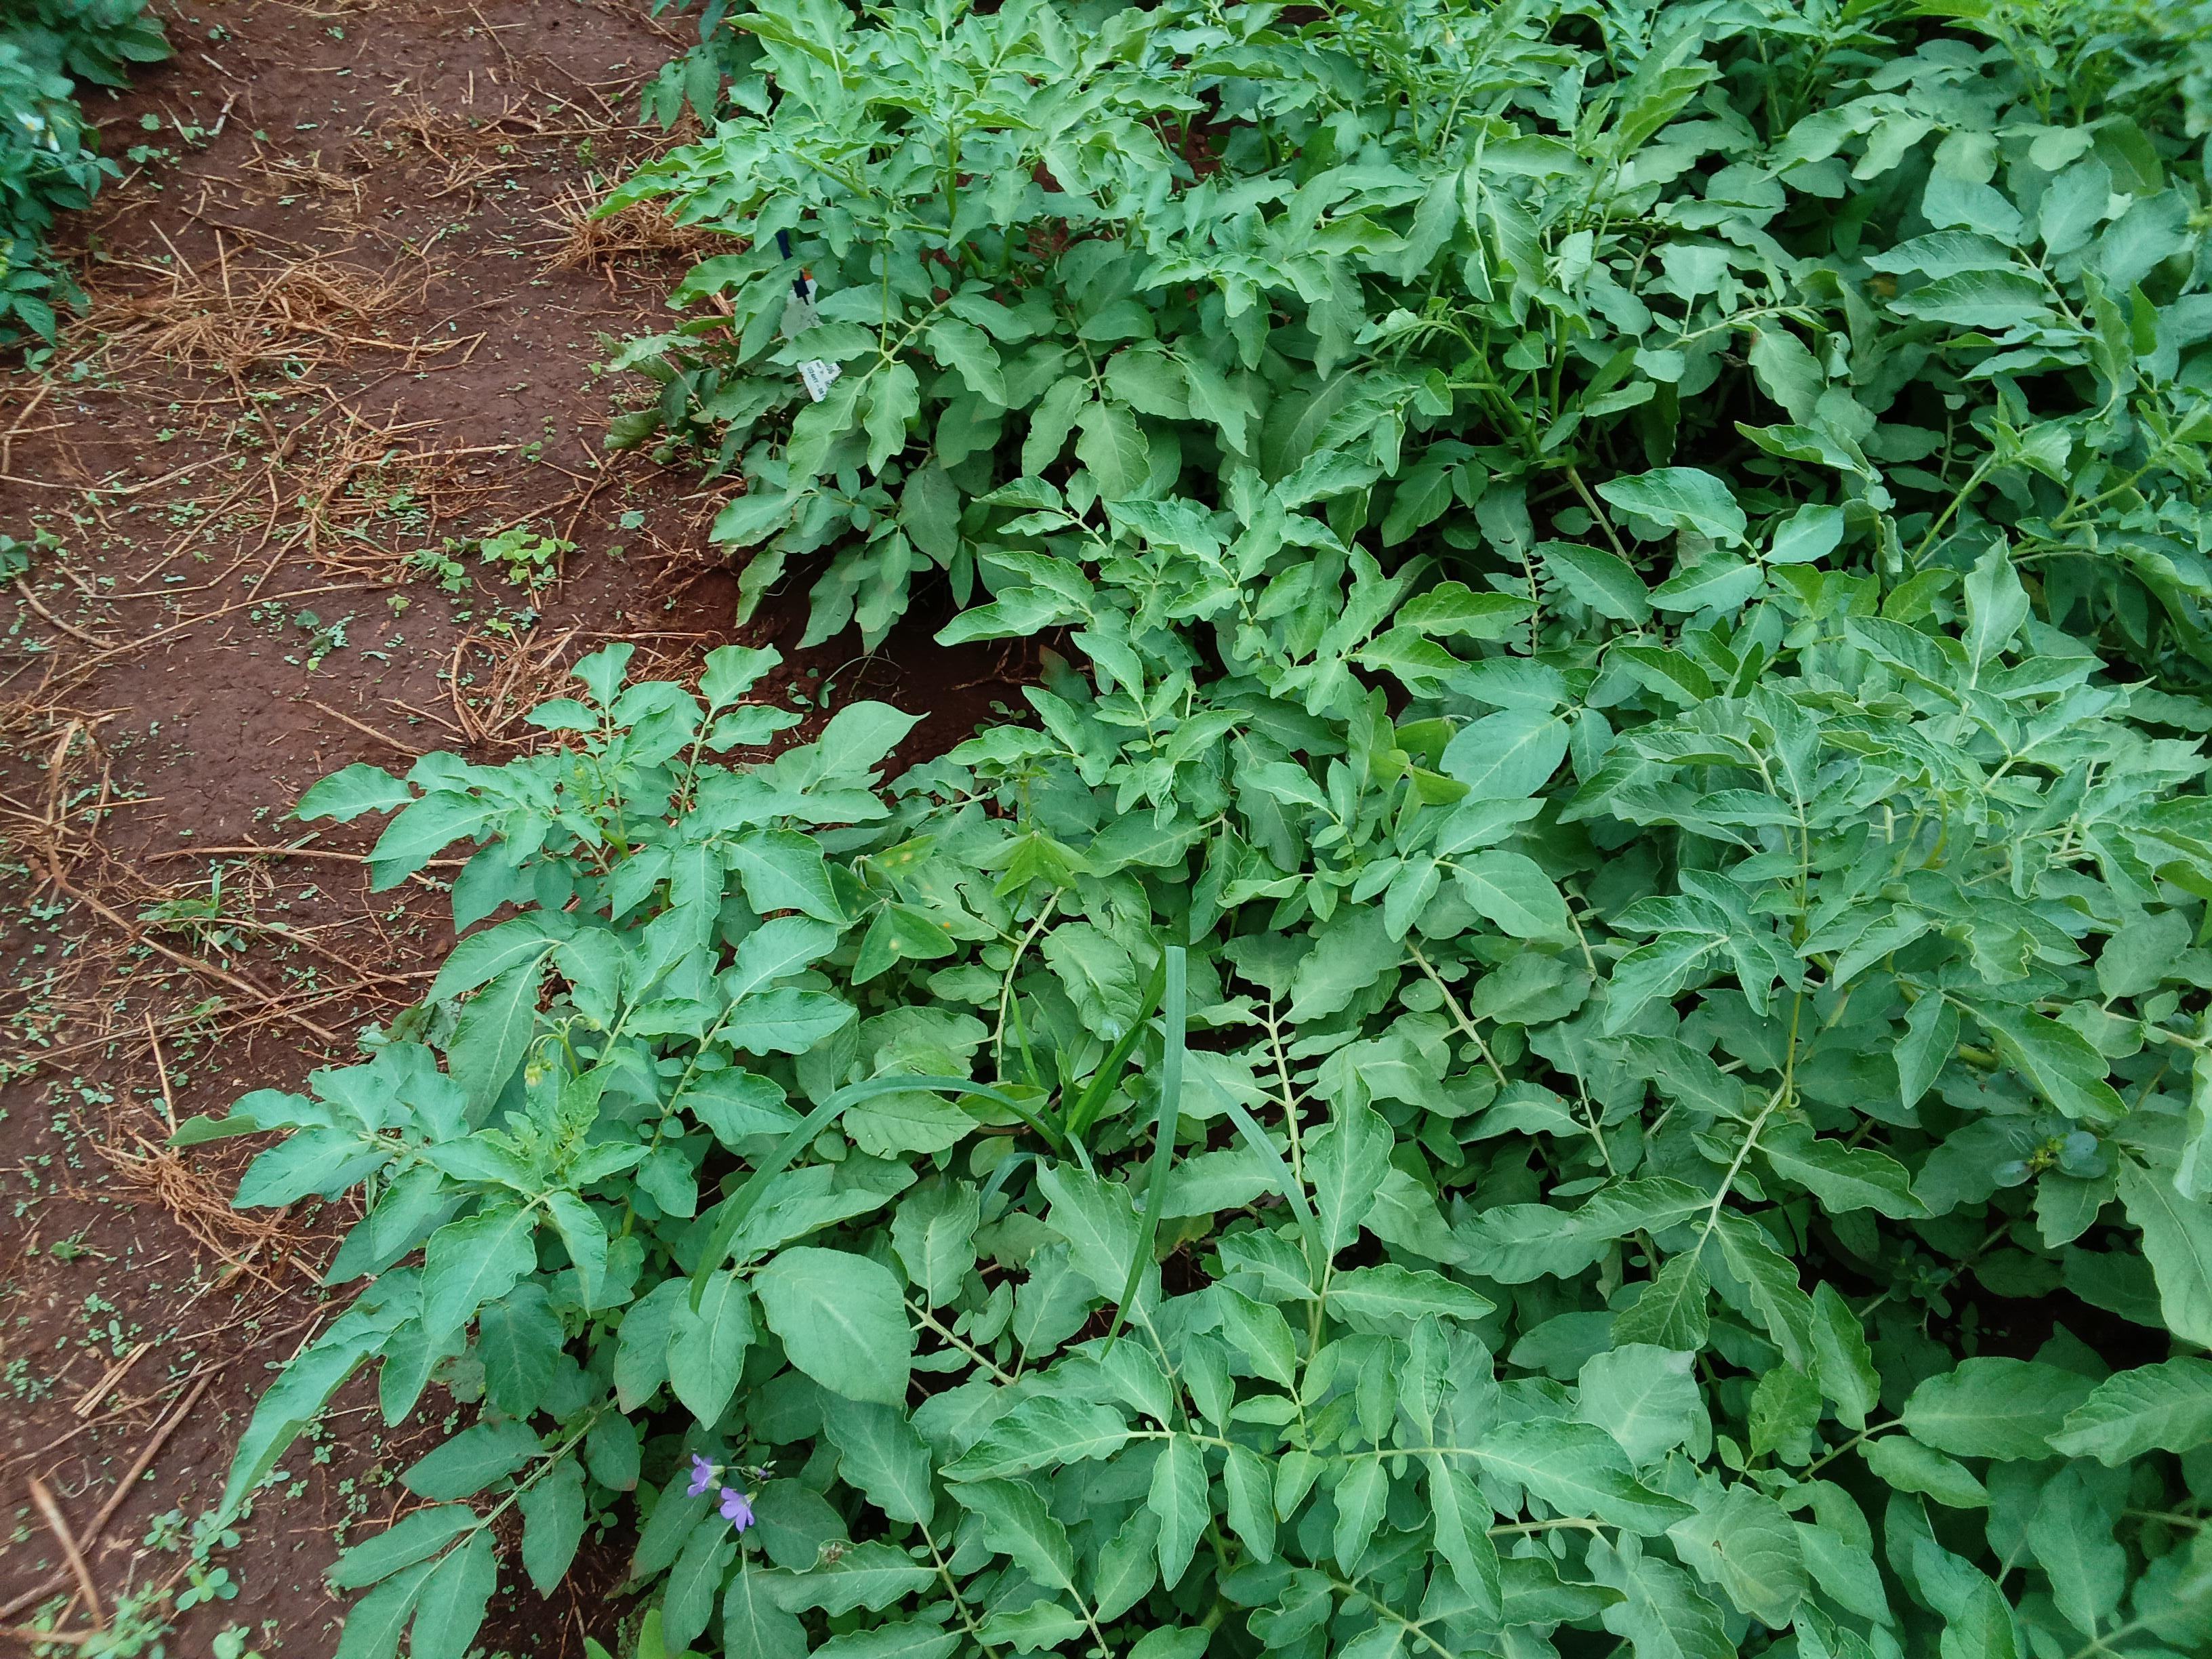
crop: potato
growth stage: flowering
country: Kenya
